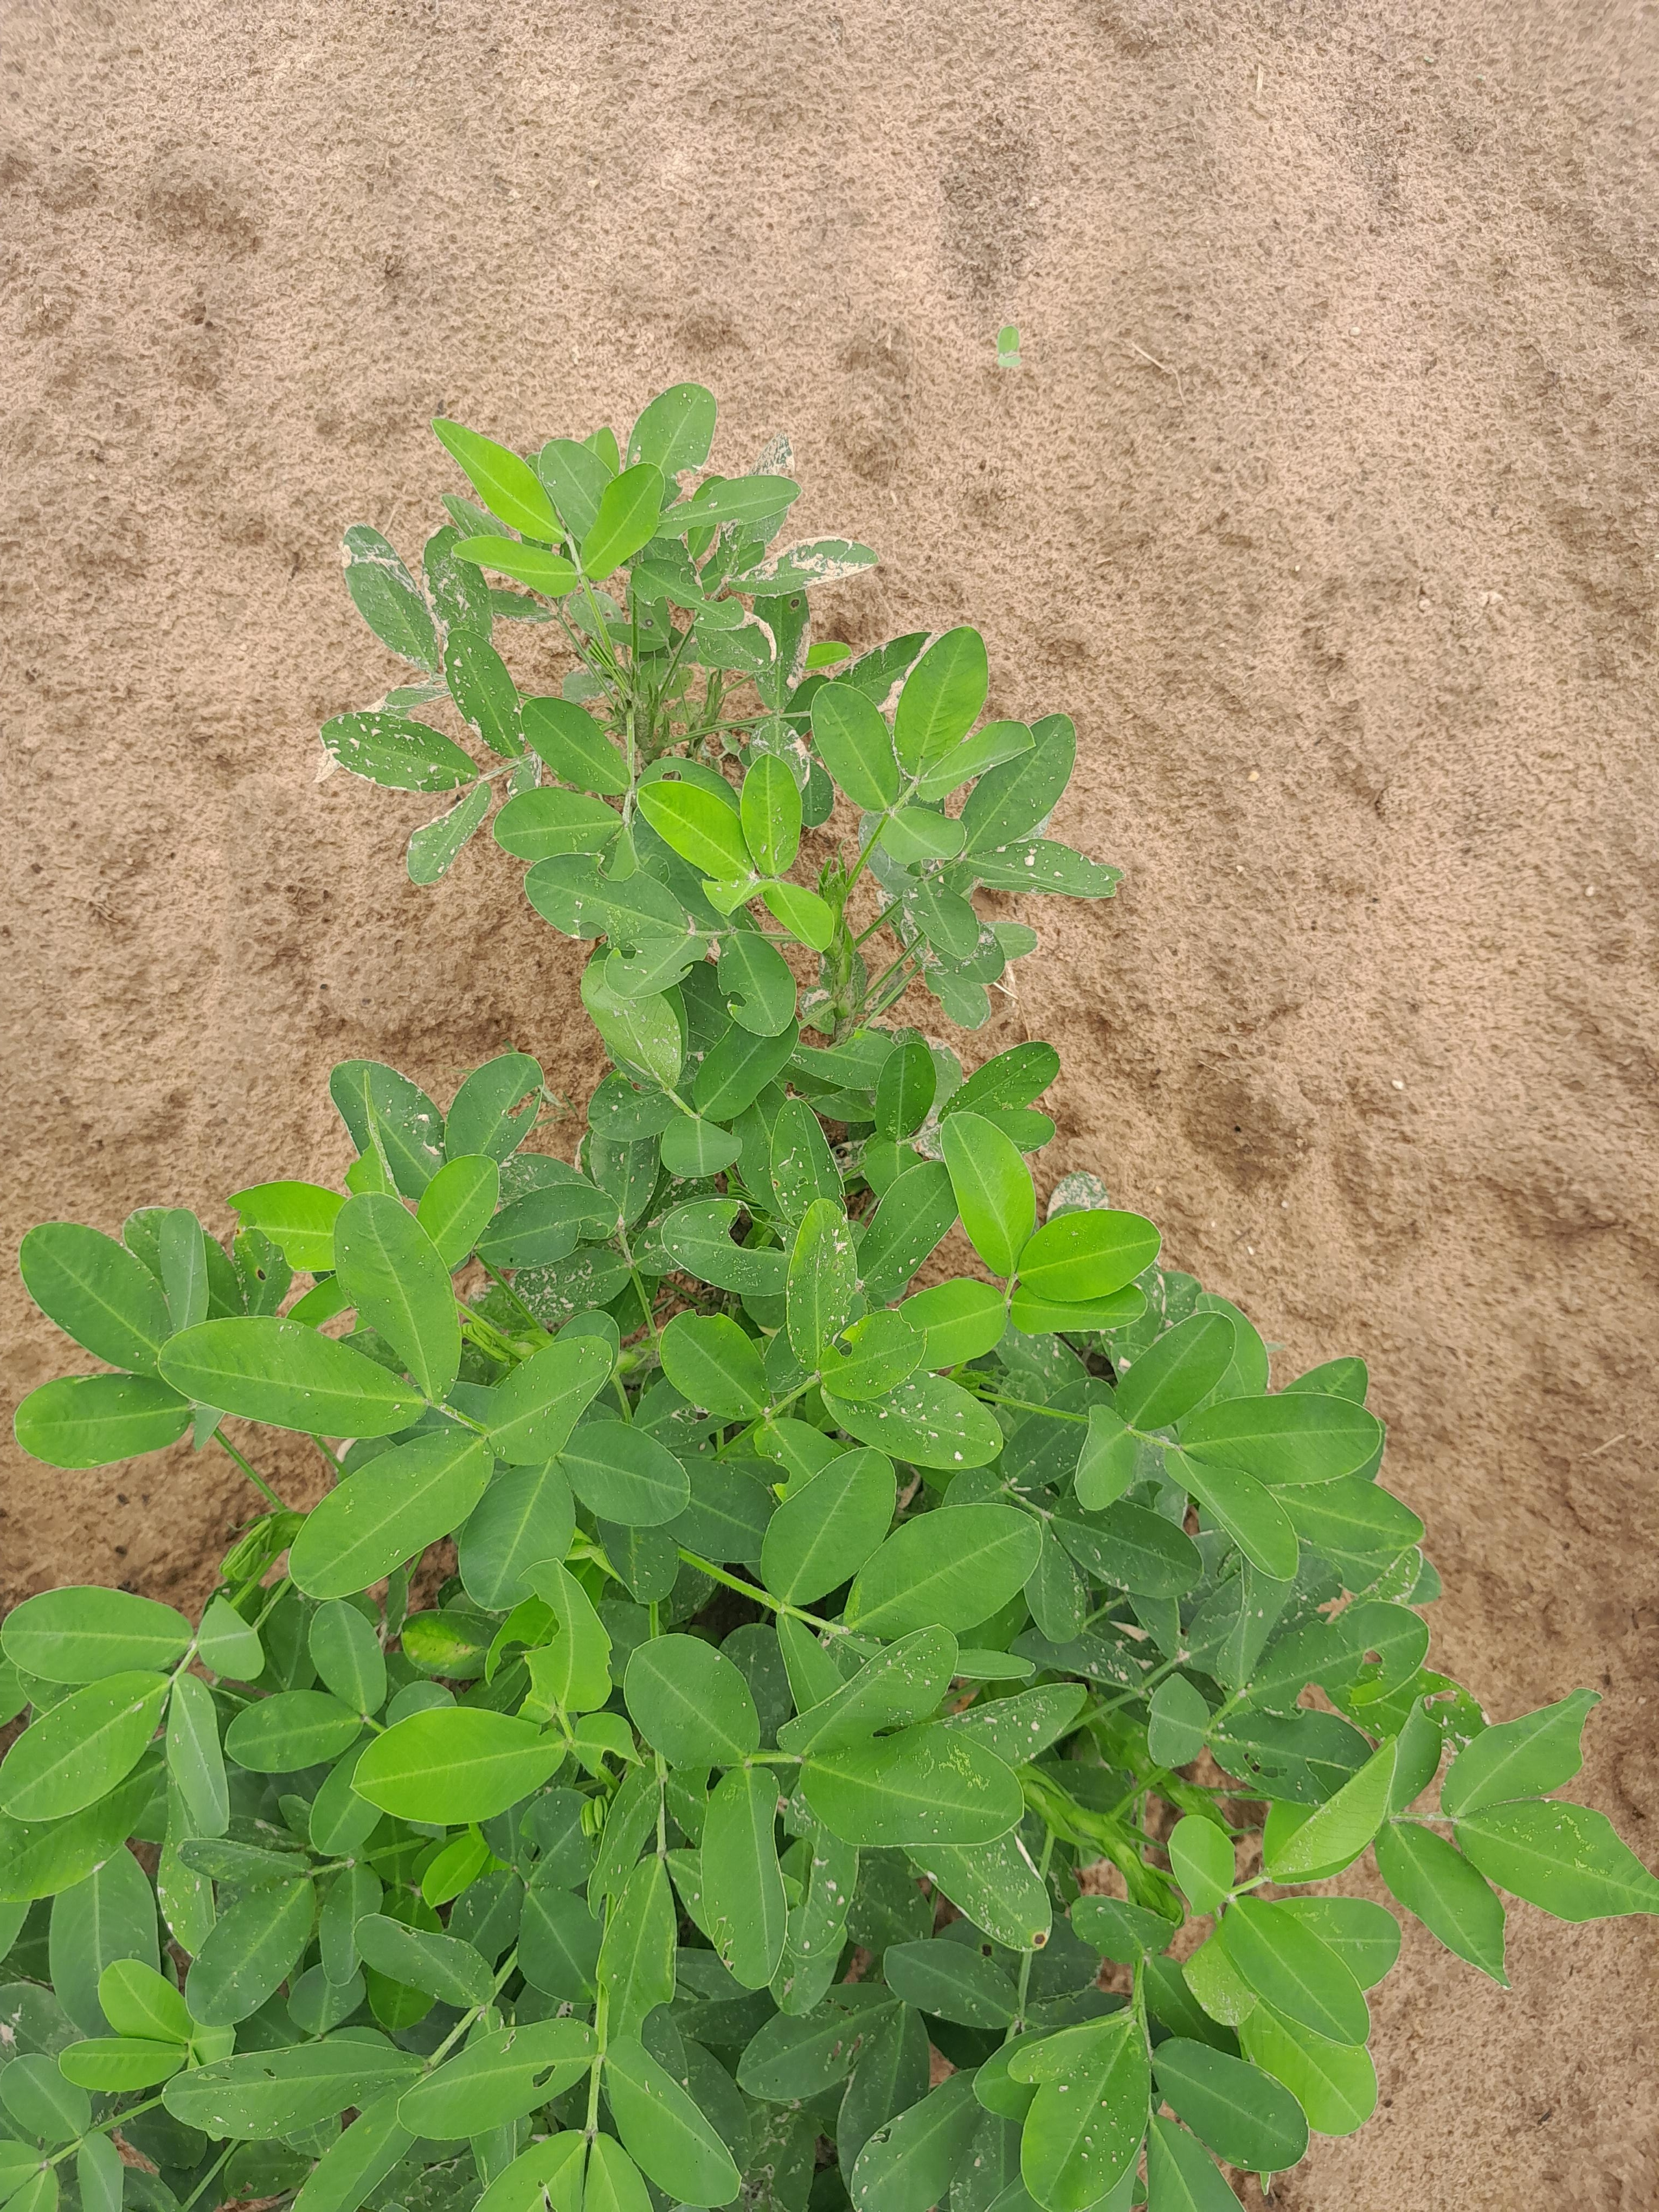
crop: groundnut
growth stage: flowering
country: Senegal
